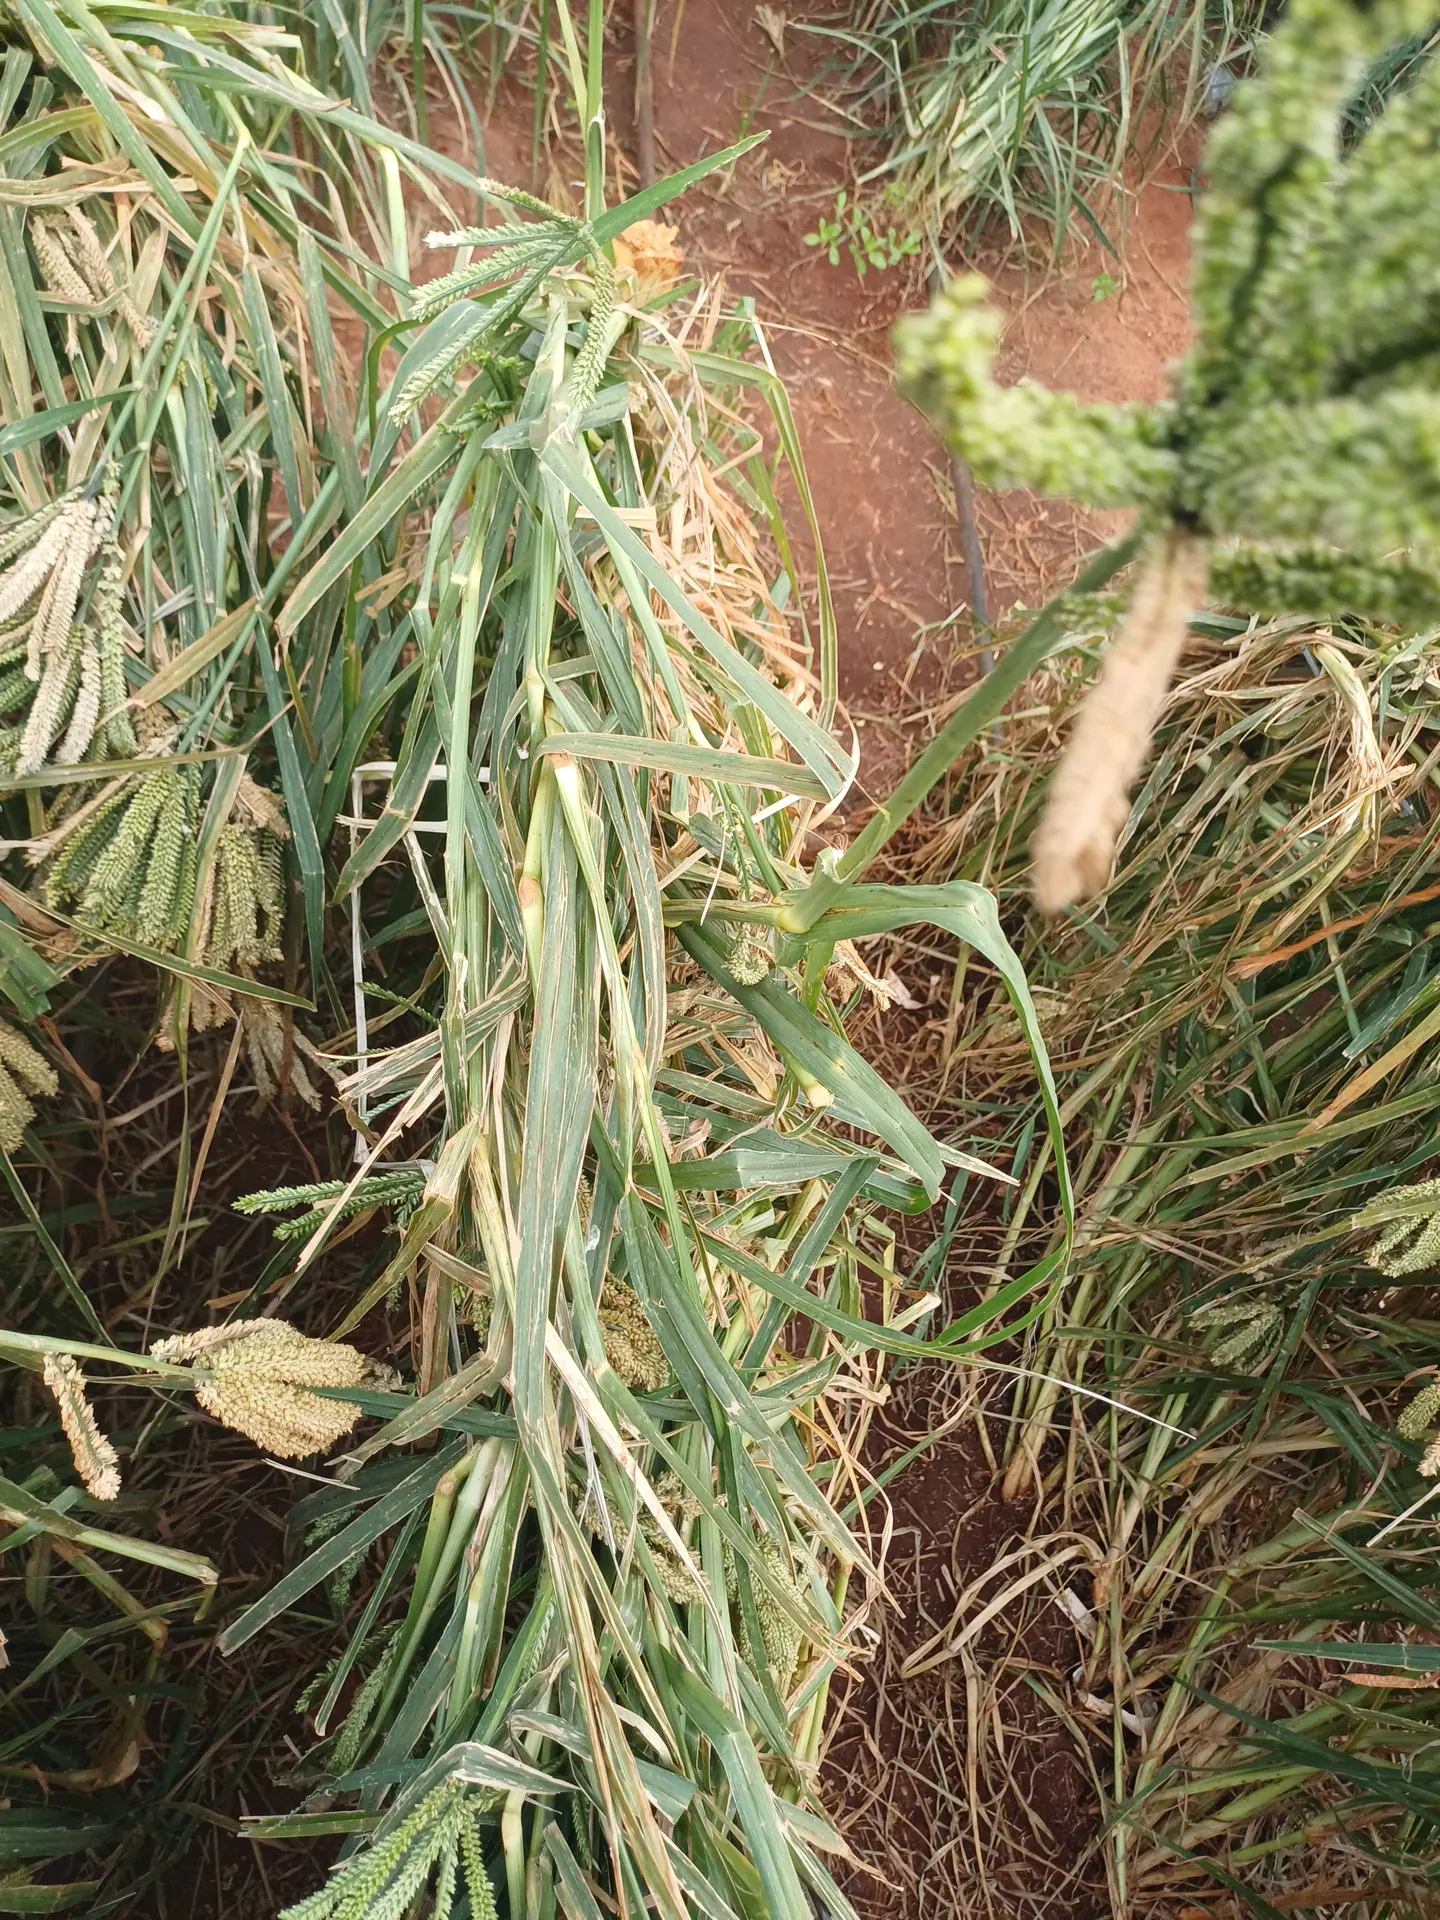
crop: finger millet
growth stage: filling grain
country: Kenya
